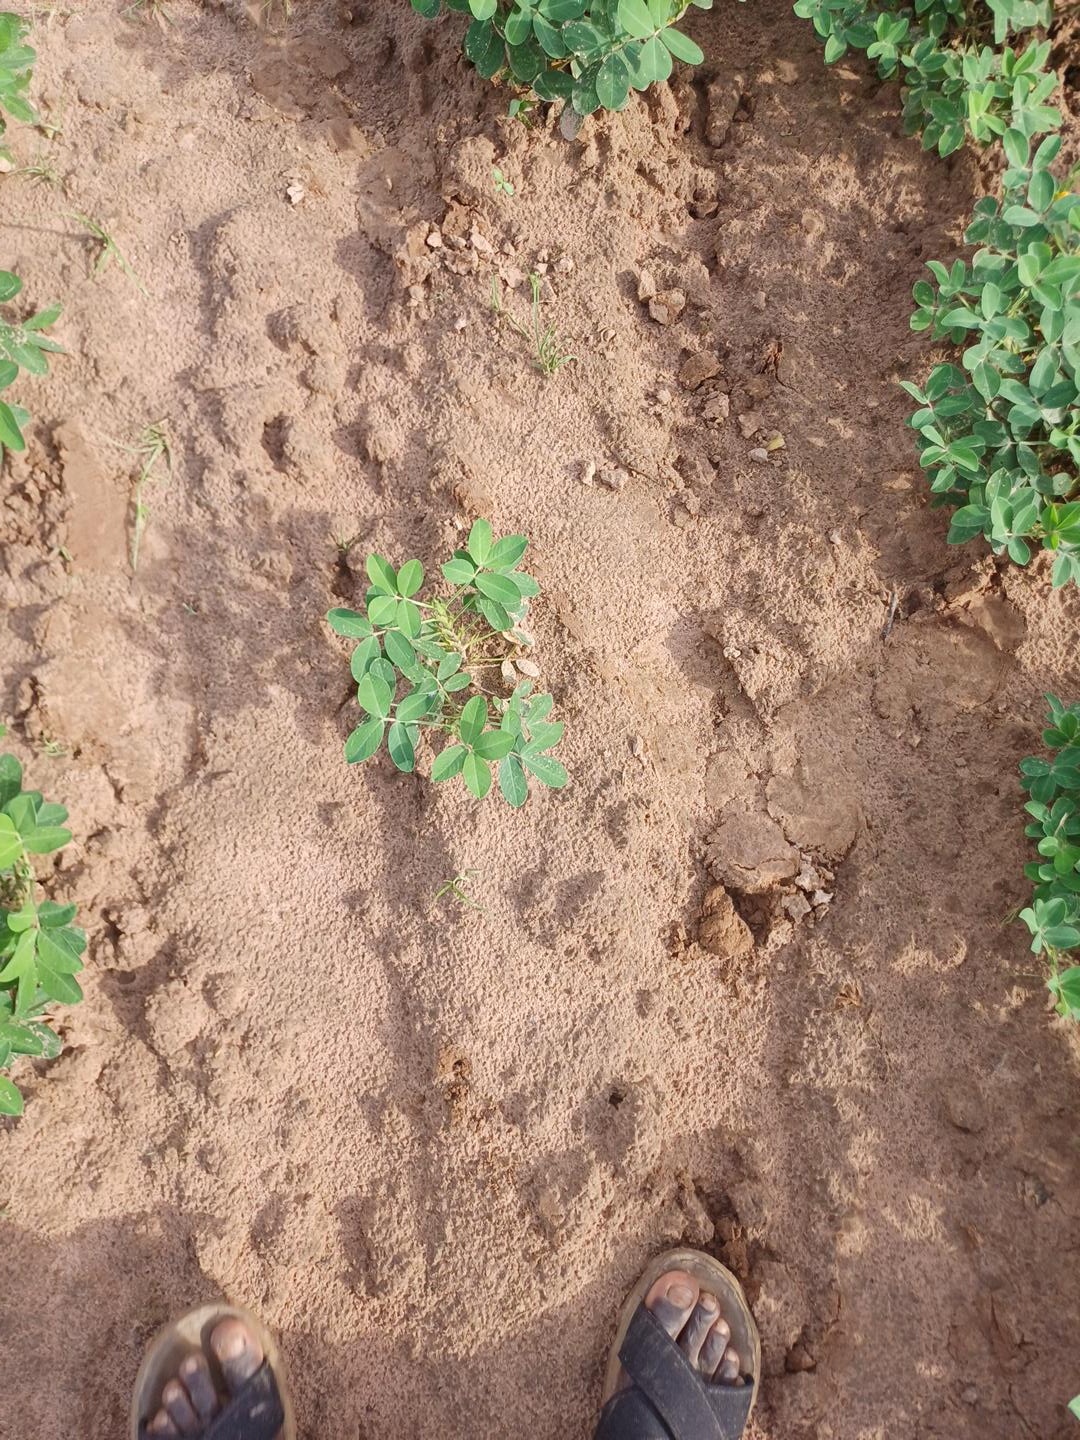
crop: groundnut
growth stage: flowering
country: Senegal
